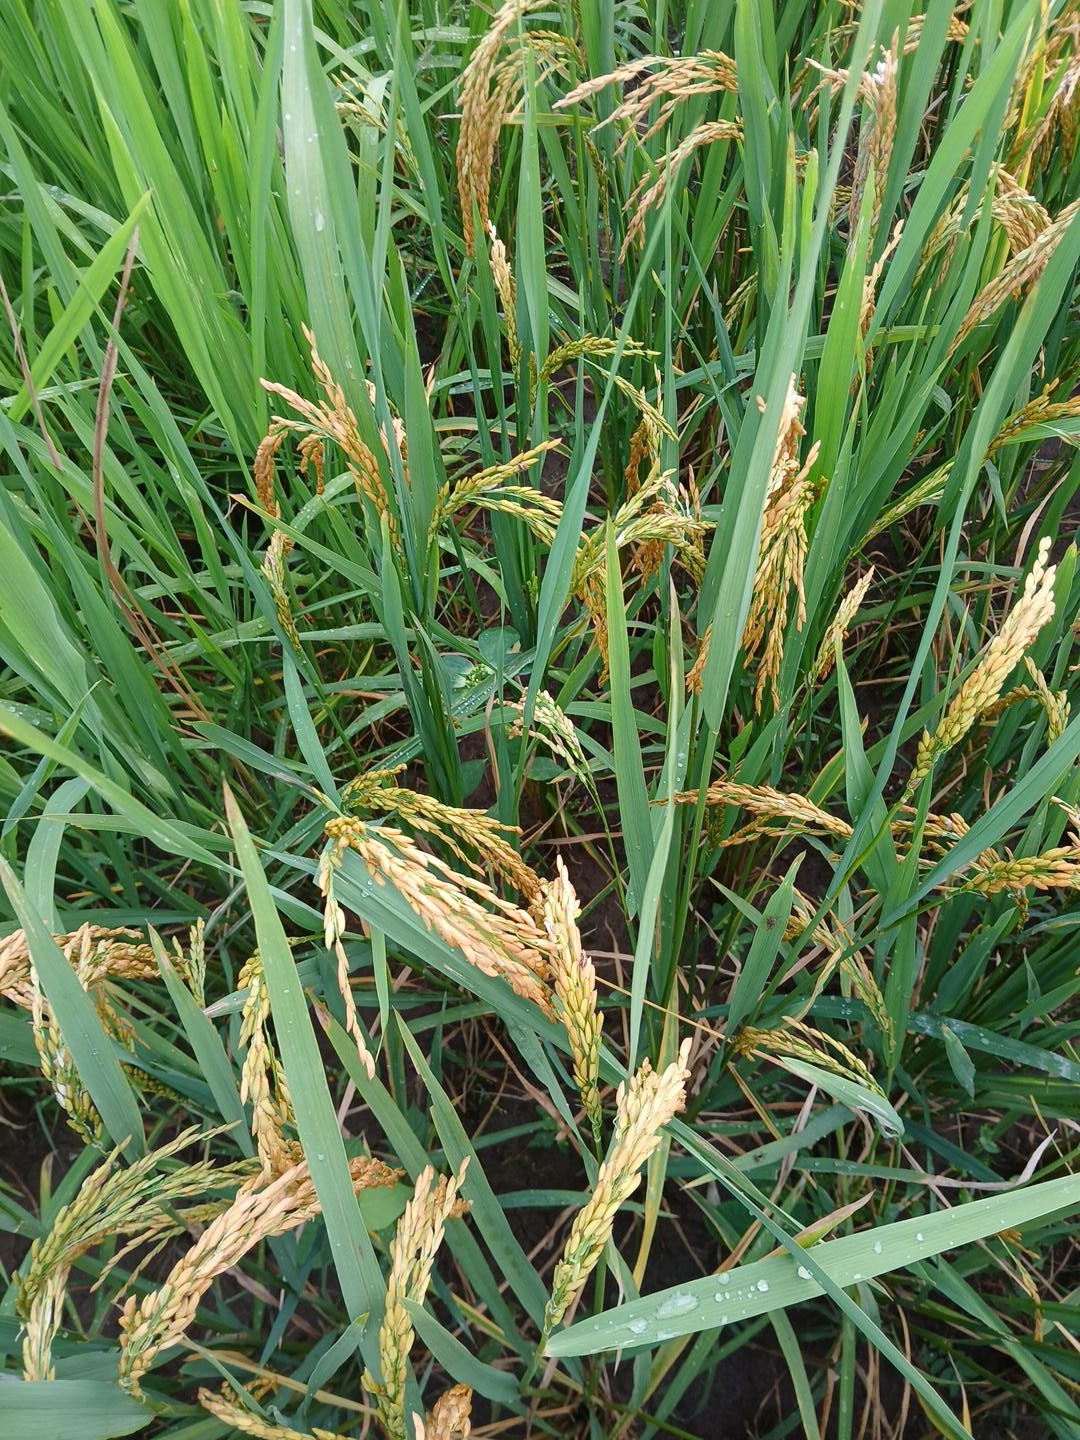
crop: rice
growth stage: ripening
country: Côte d'Ivoire
